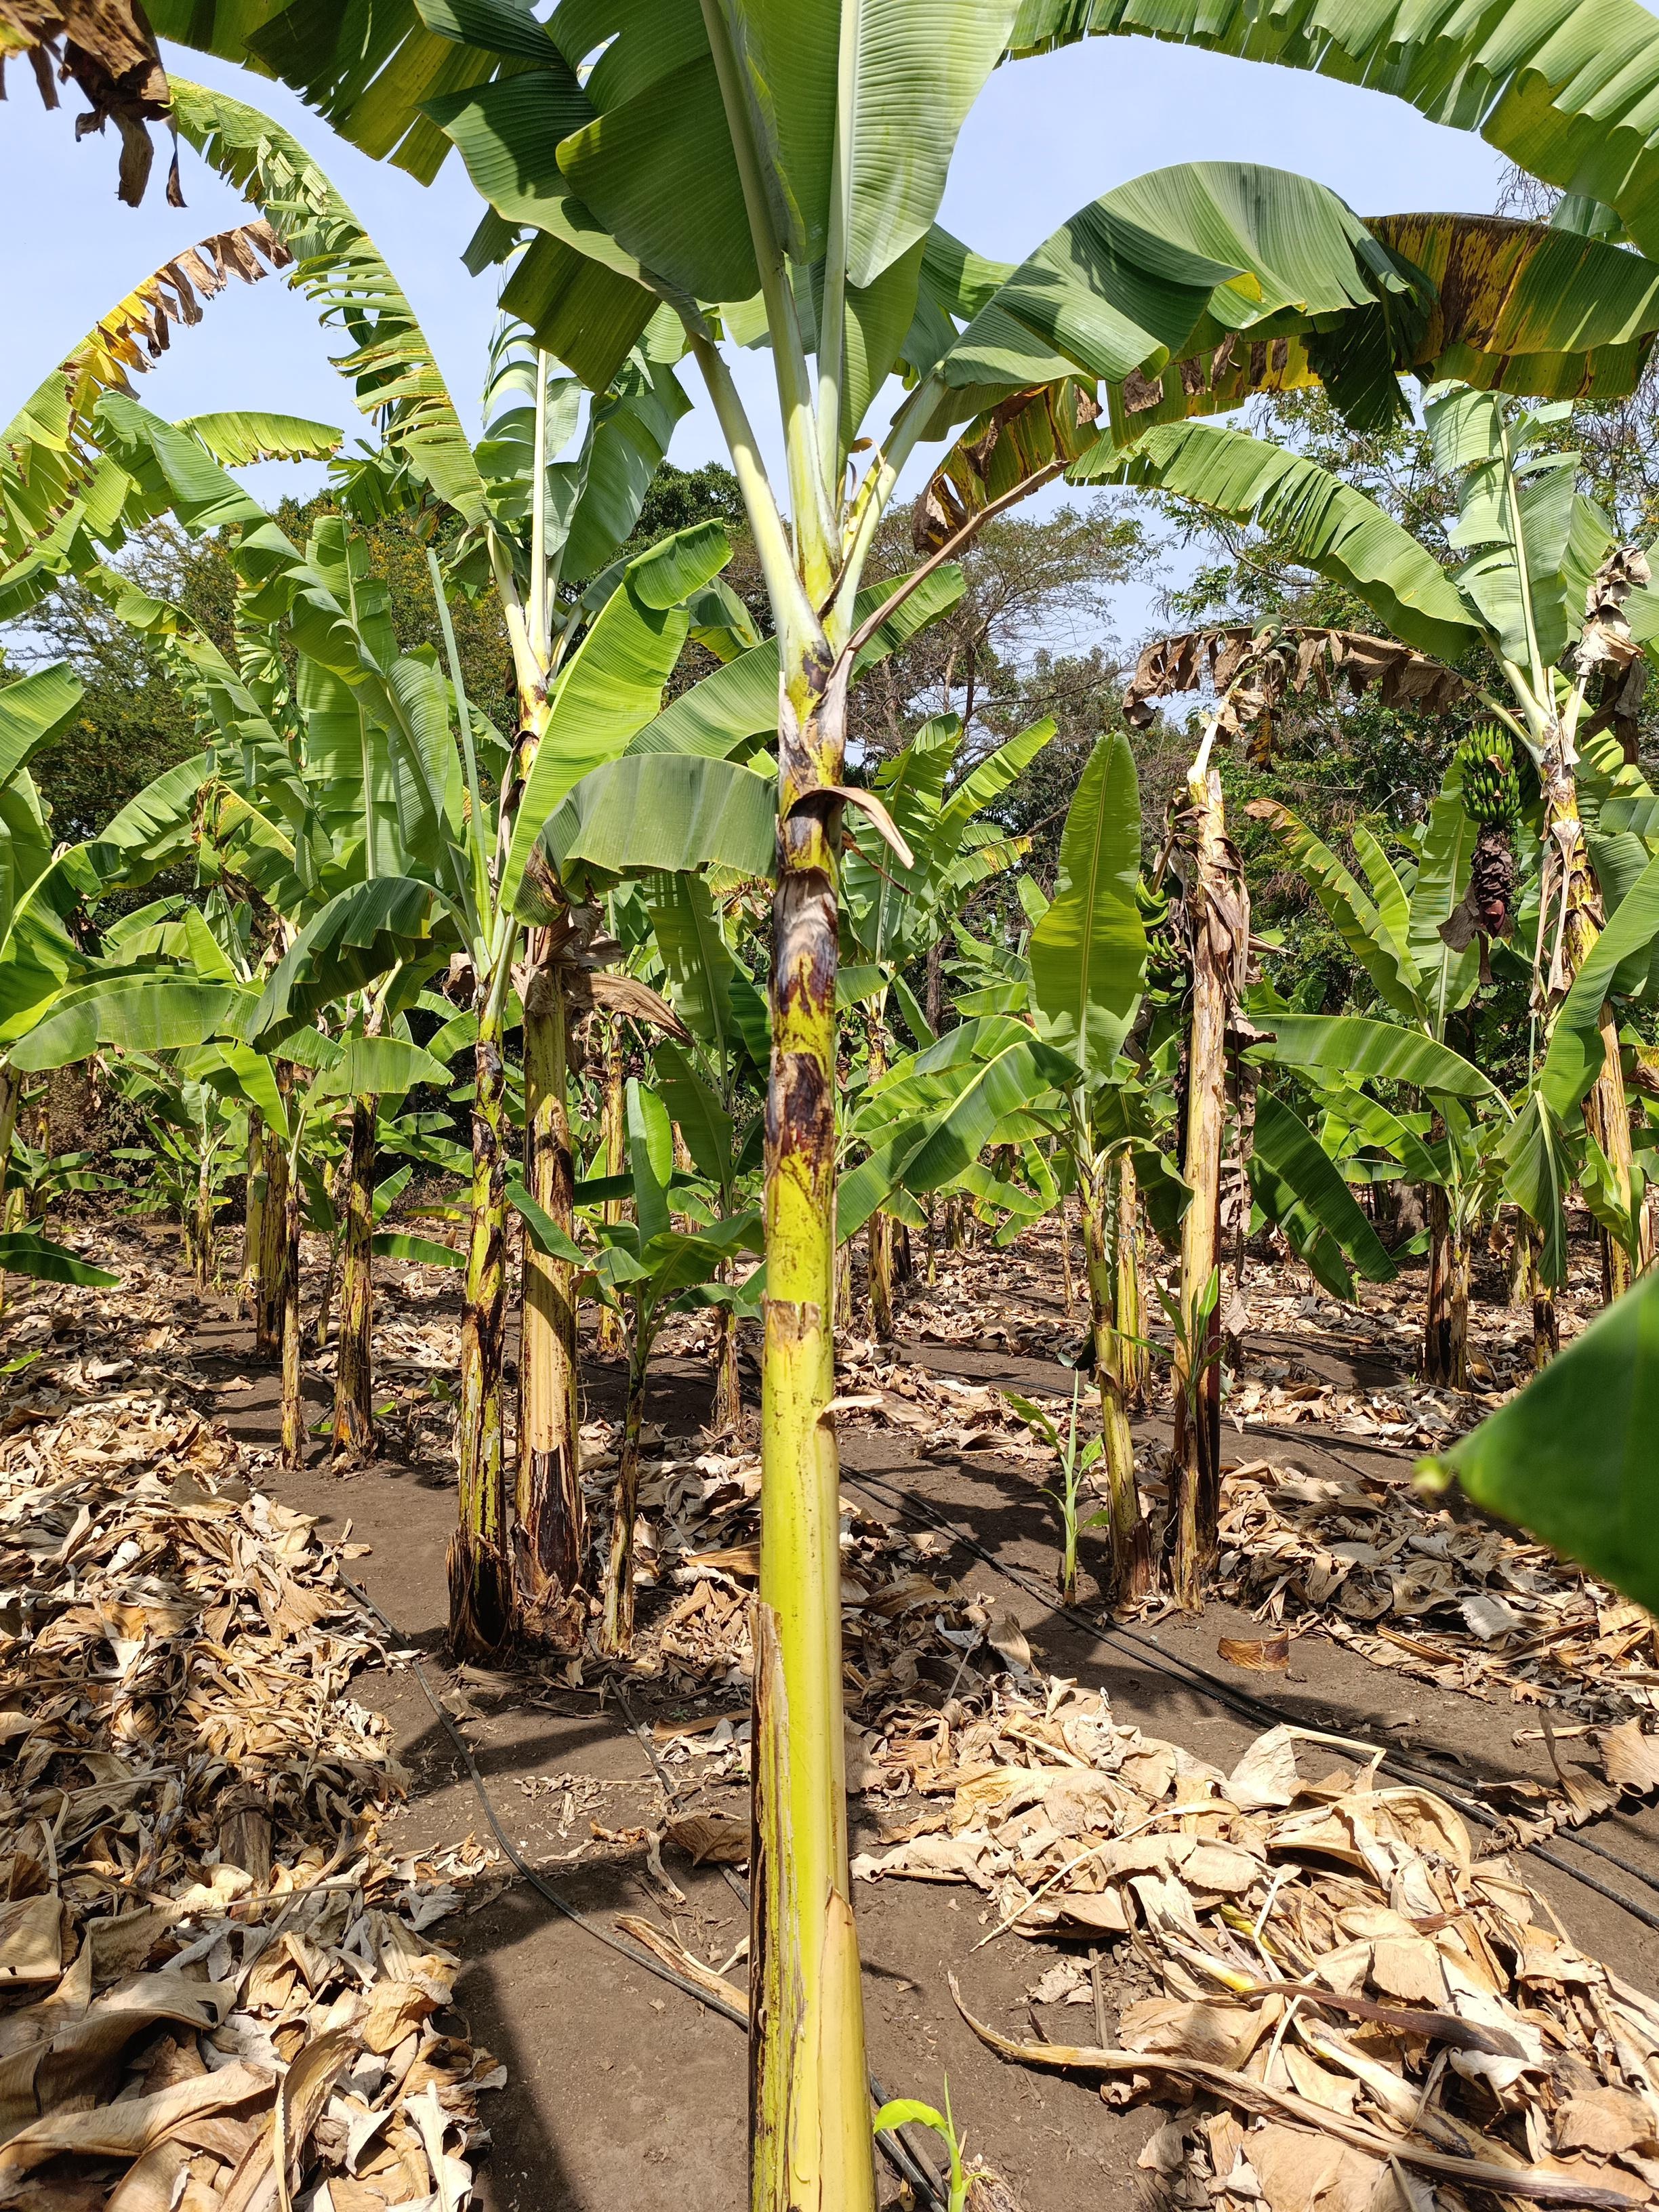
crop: banana
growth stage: vegetative
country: Tanzania
